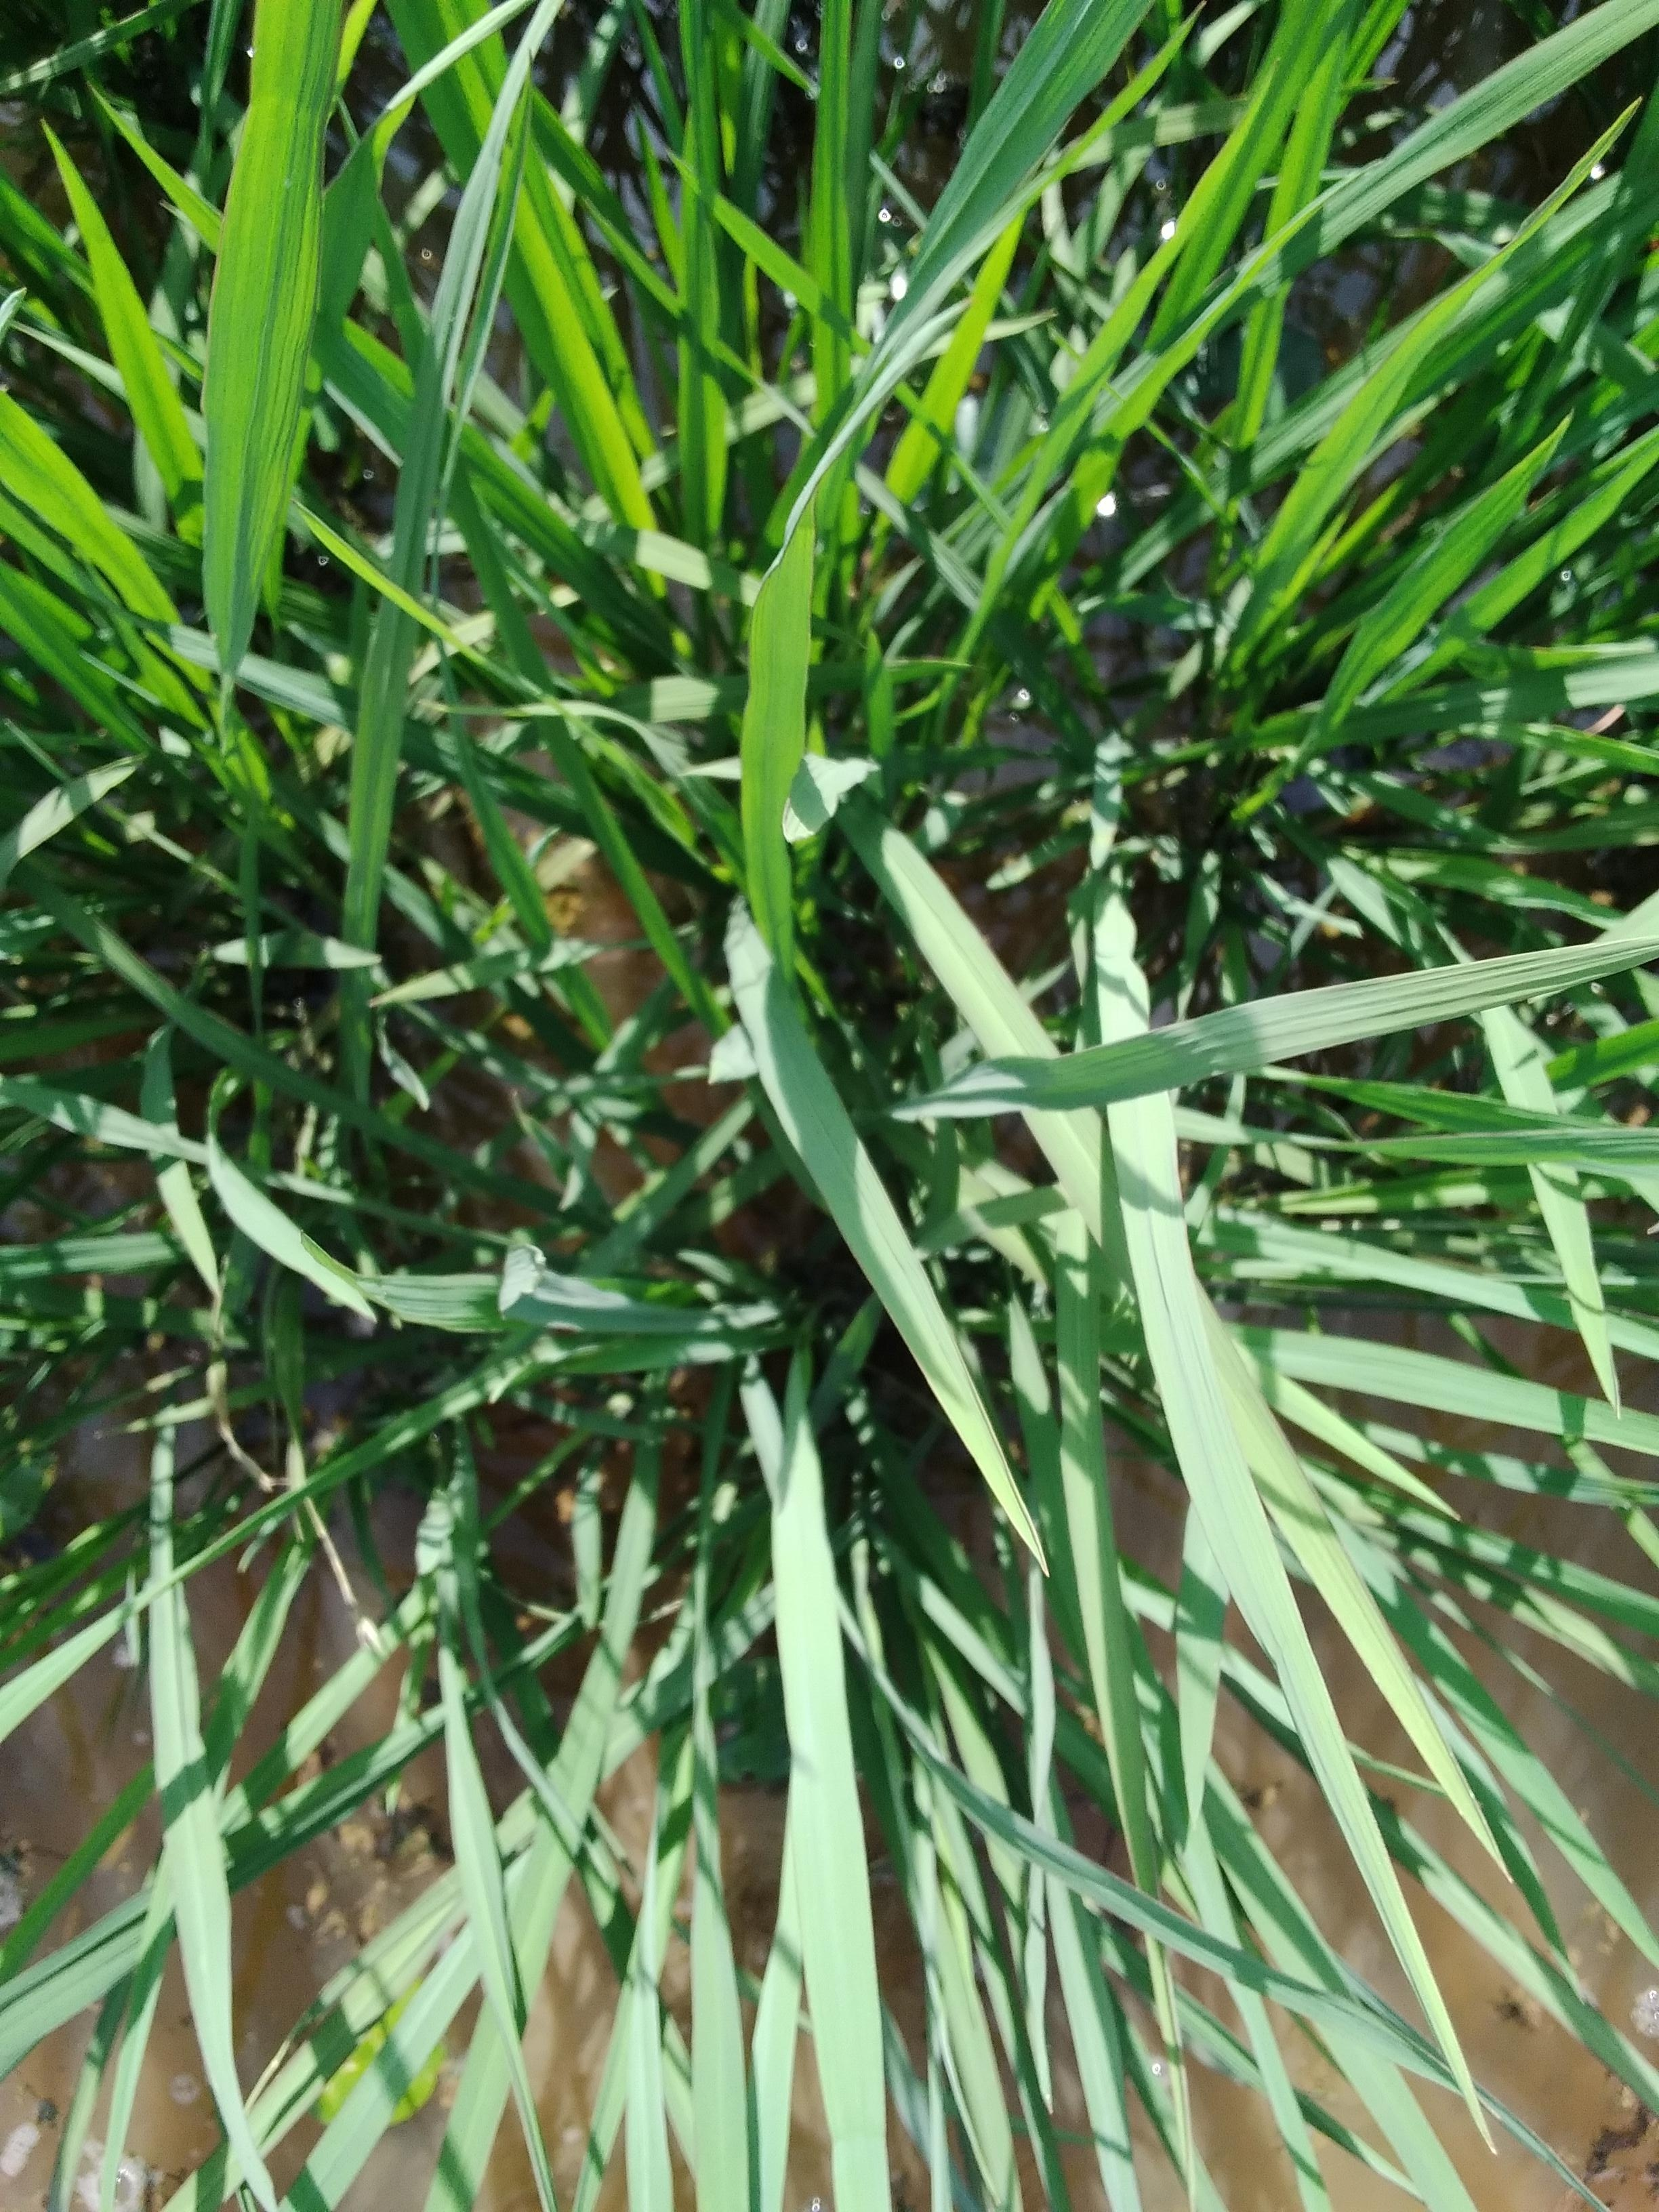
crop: rice
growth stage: elongation stem
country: Nigeria
